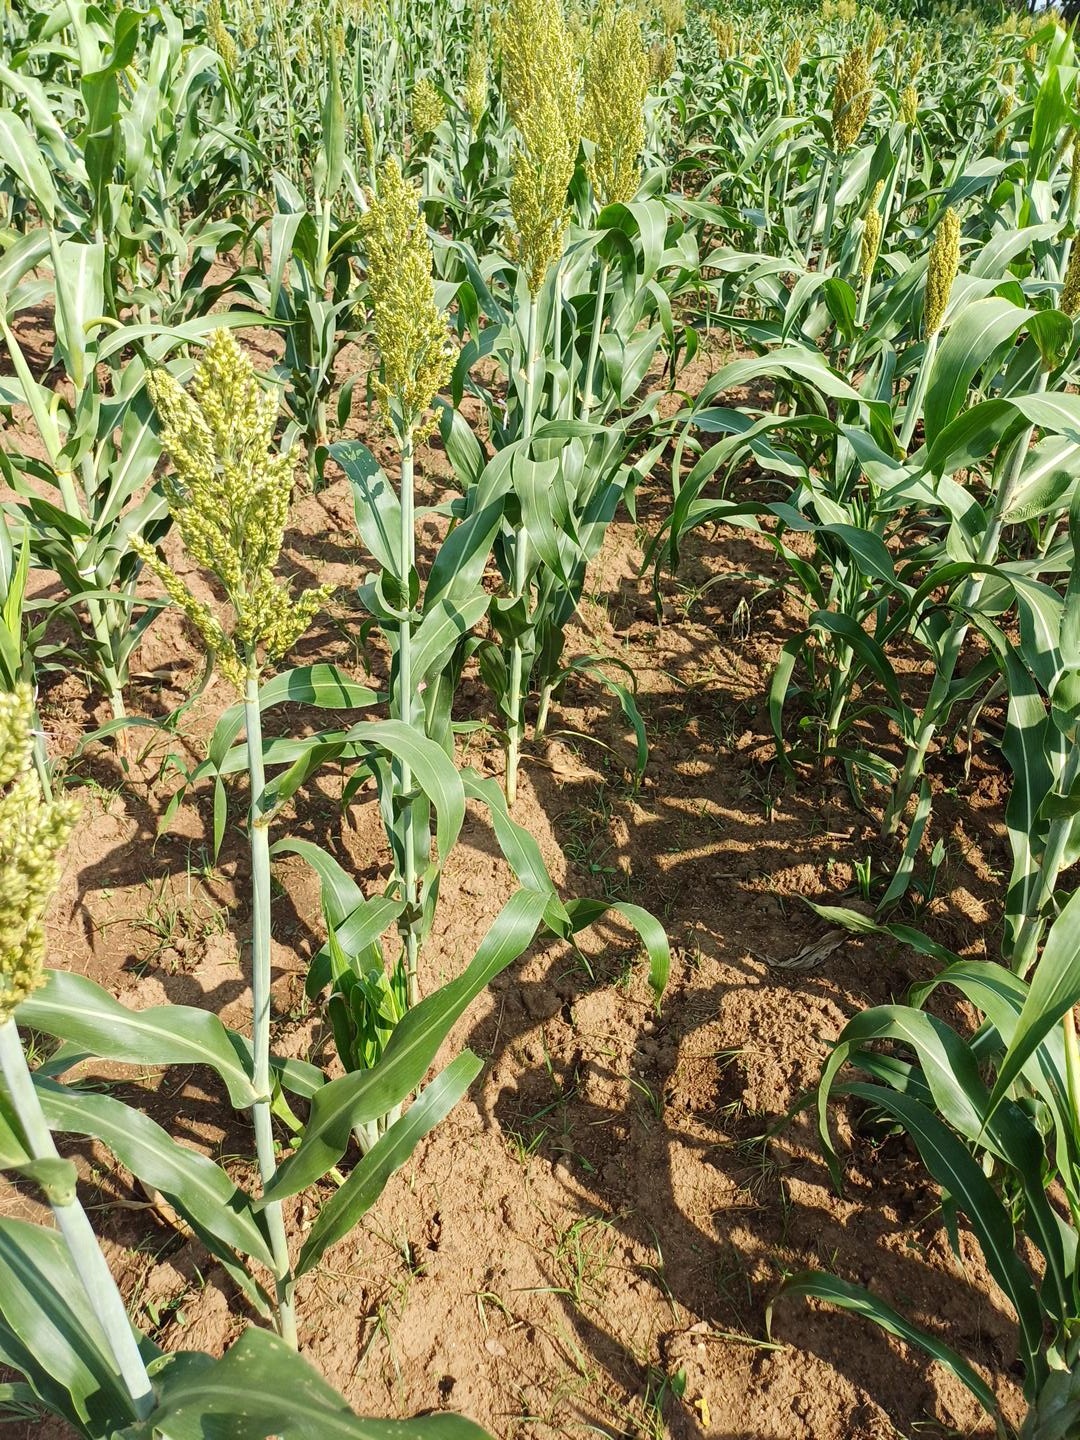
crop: sorghum
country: Kenya
